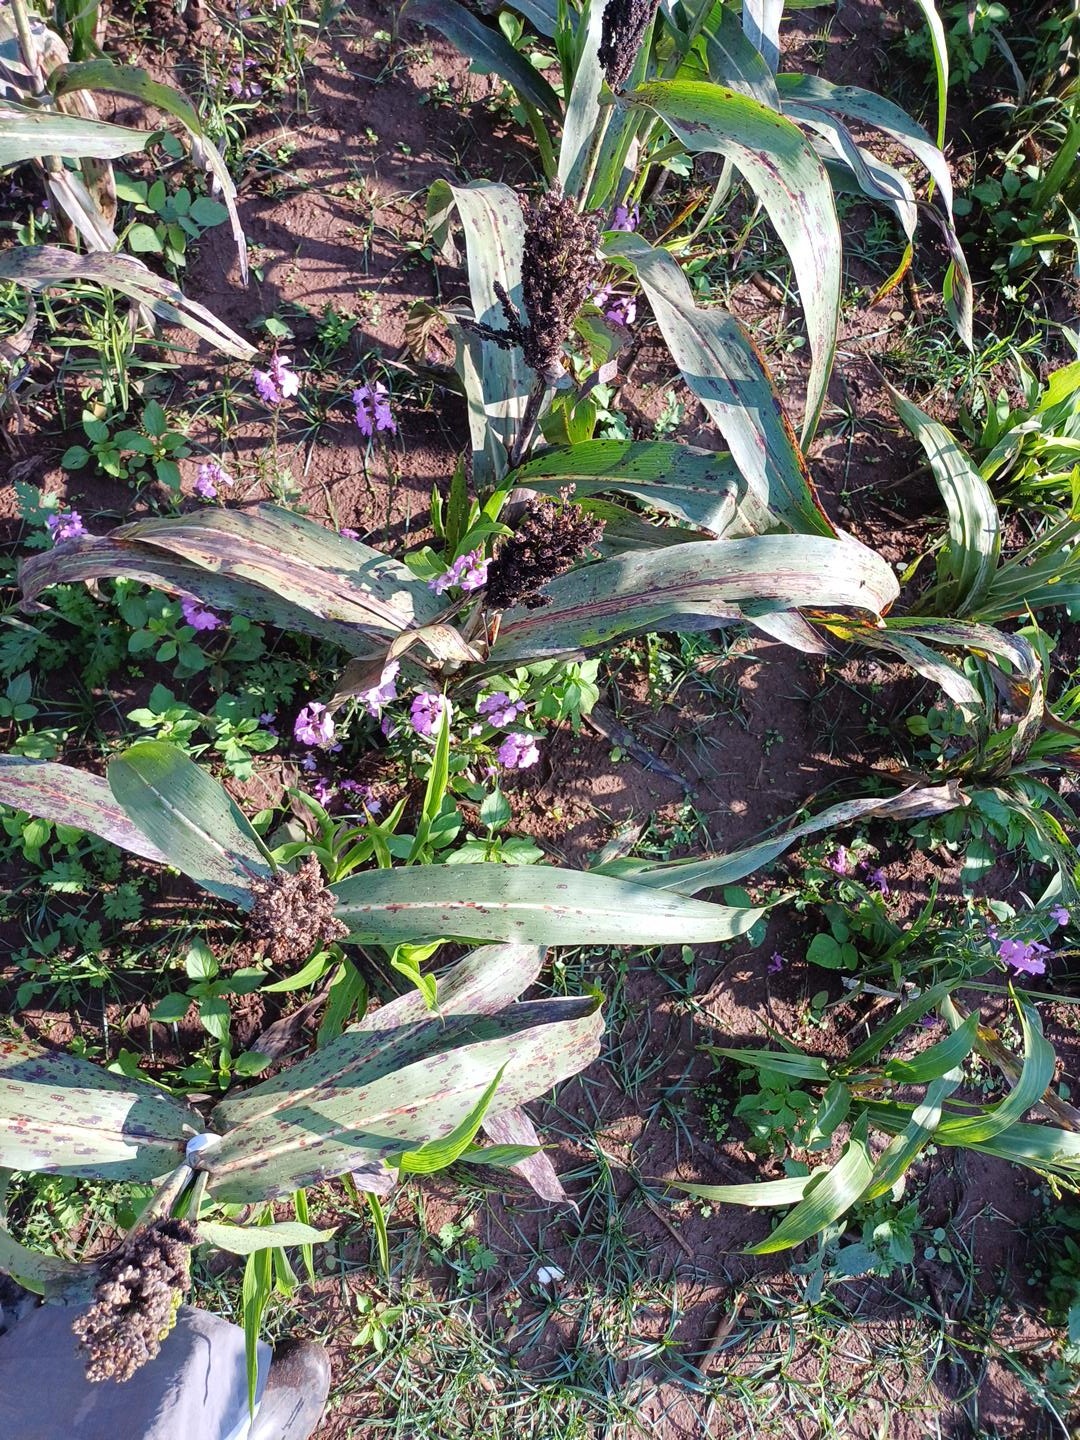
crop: sorghum
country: Kenya
